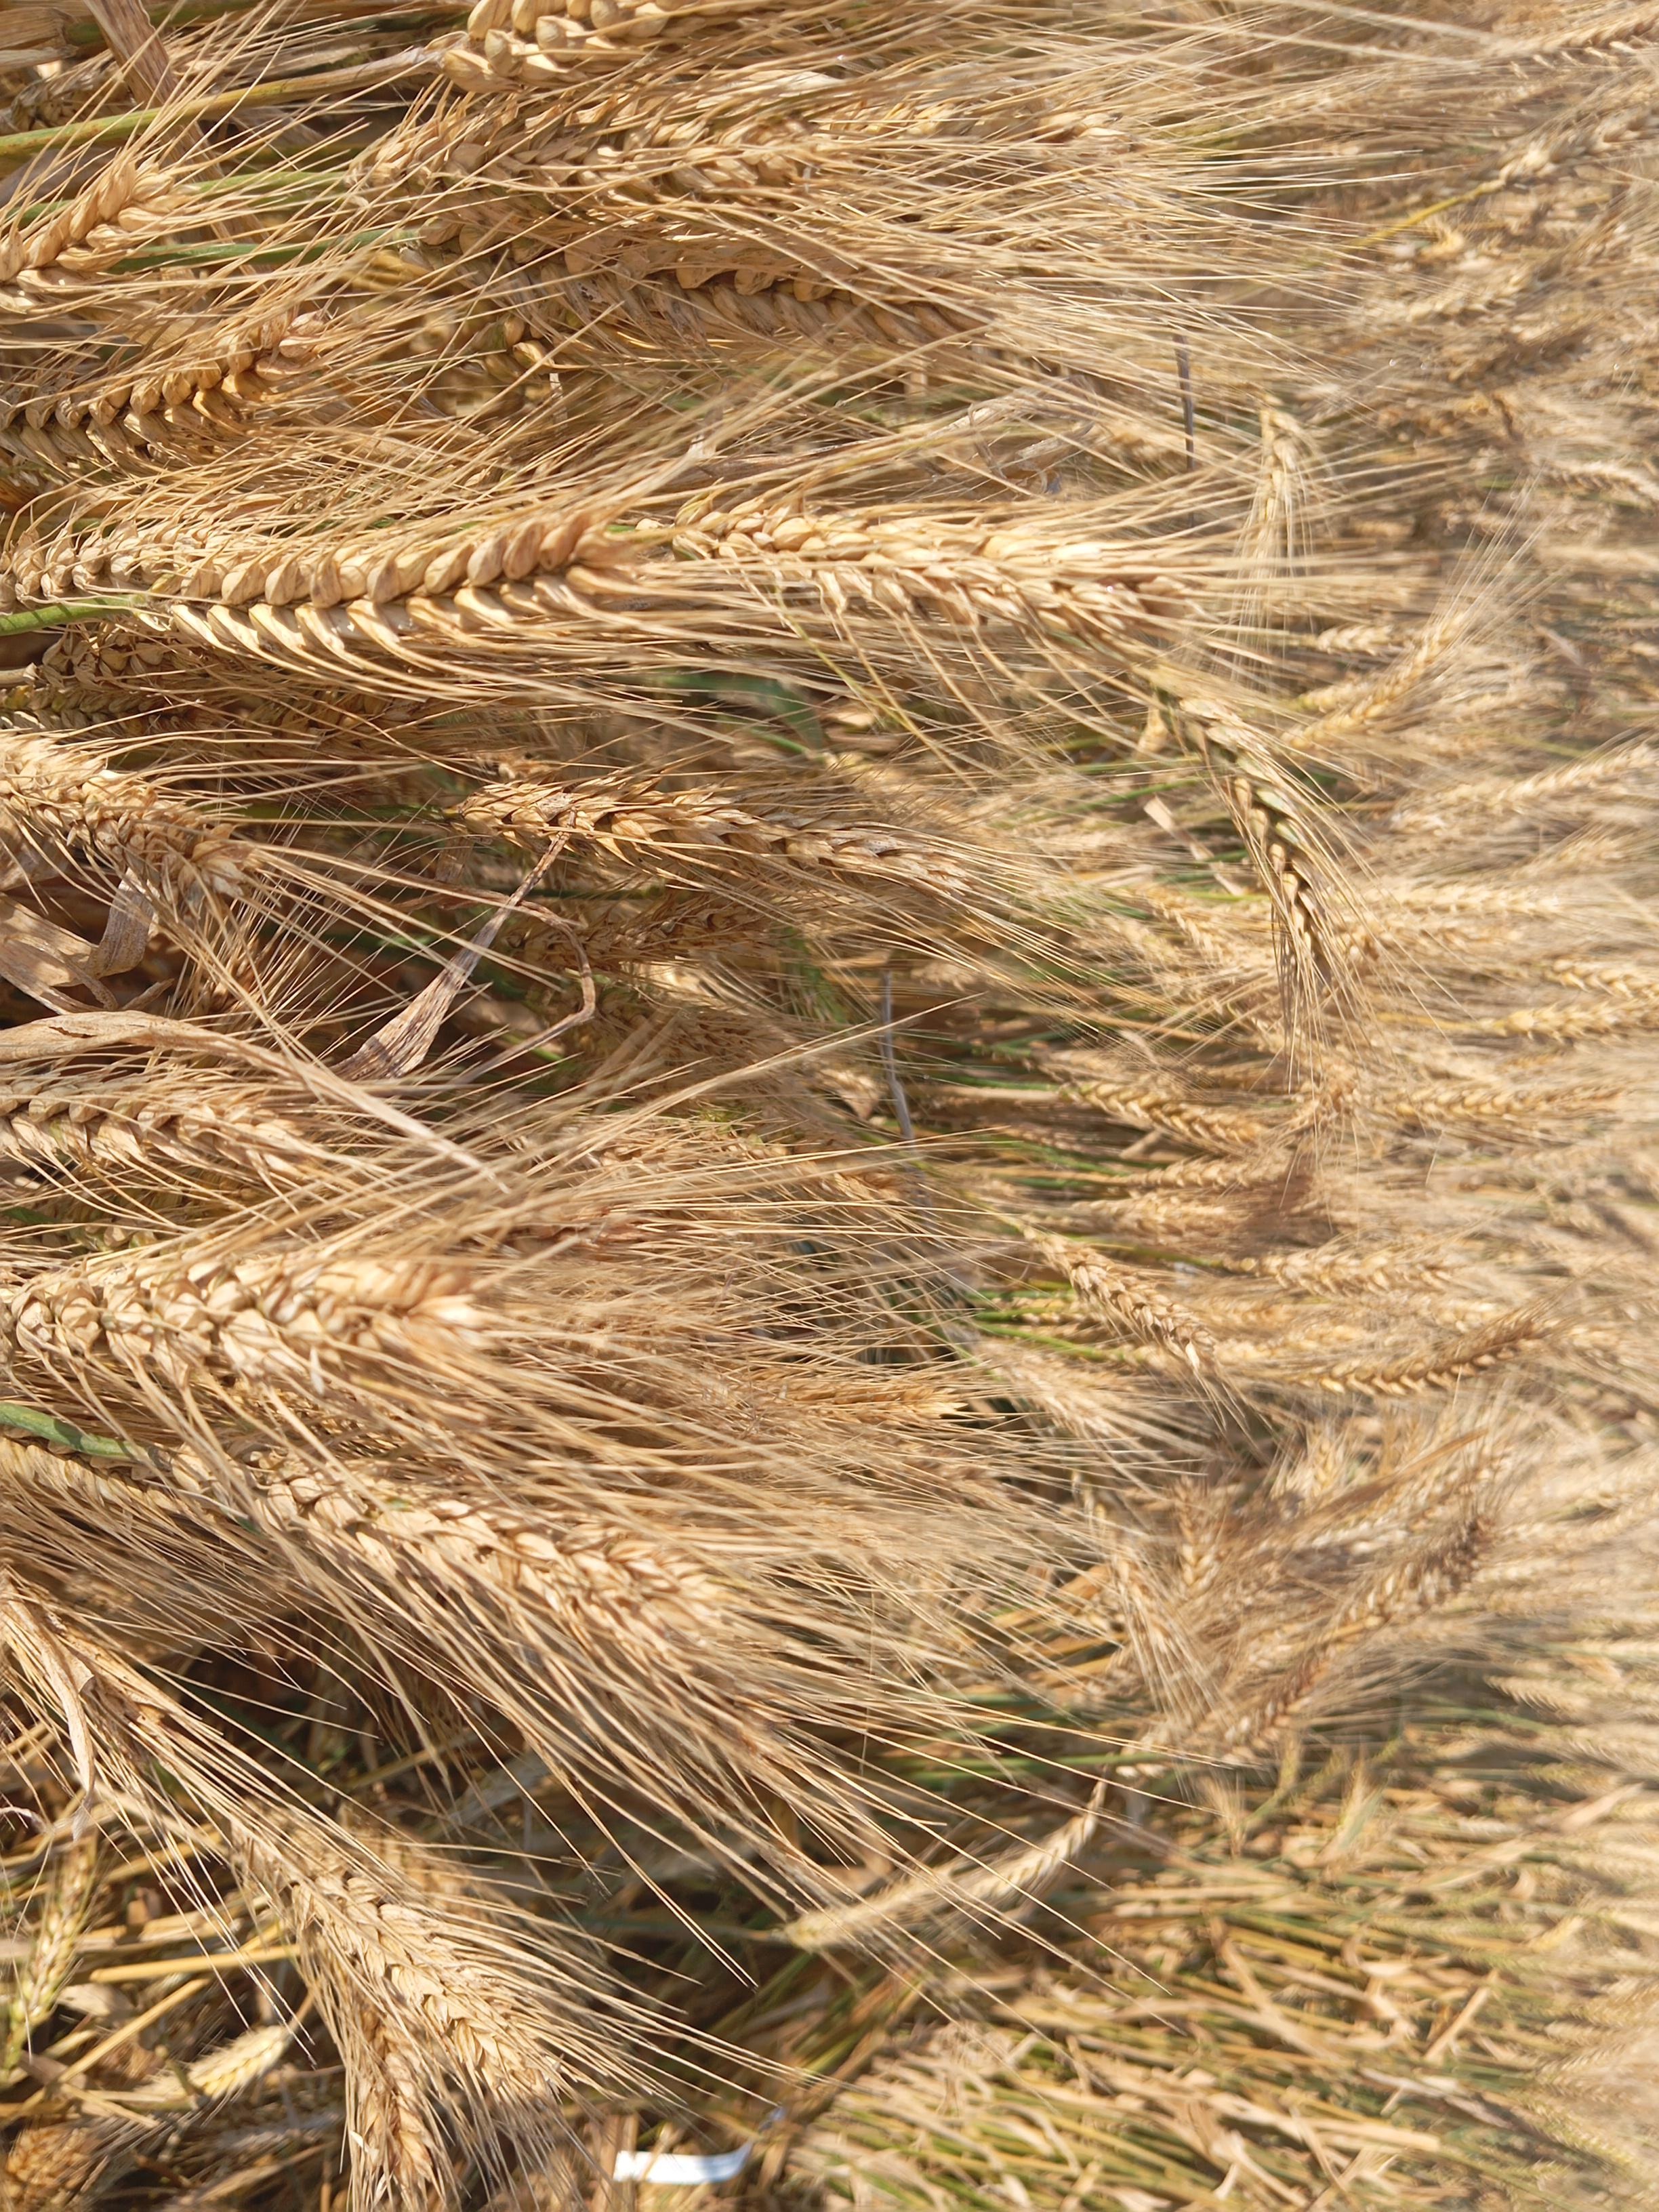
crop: wheat
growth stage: maturity
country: Kenya
